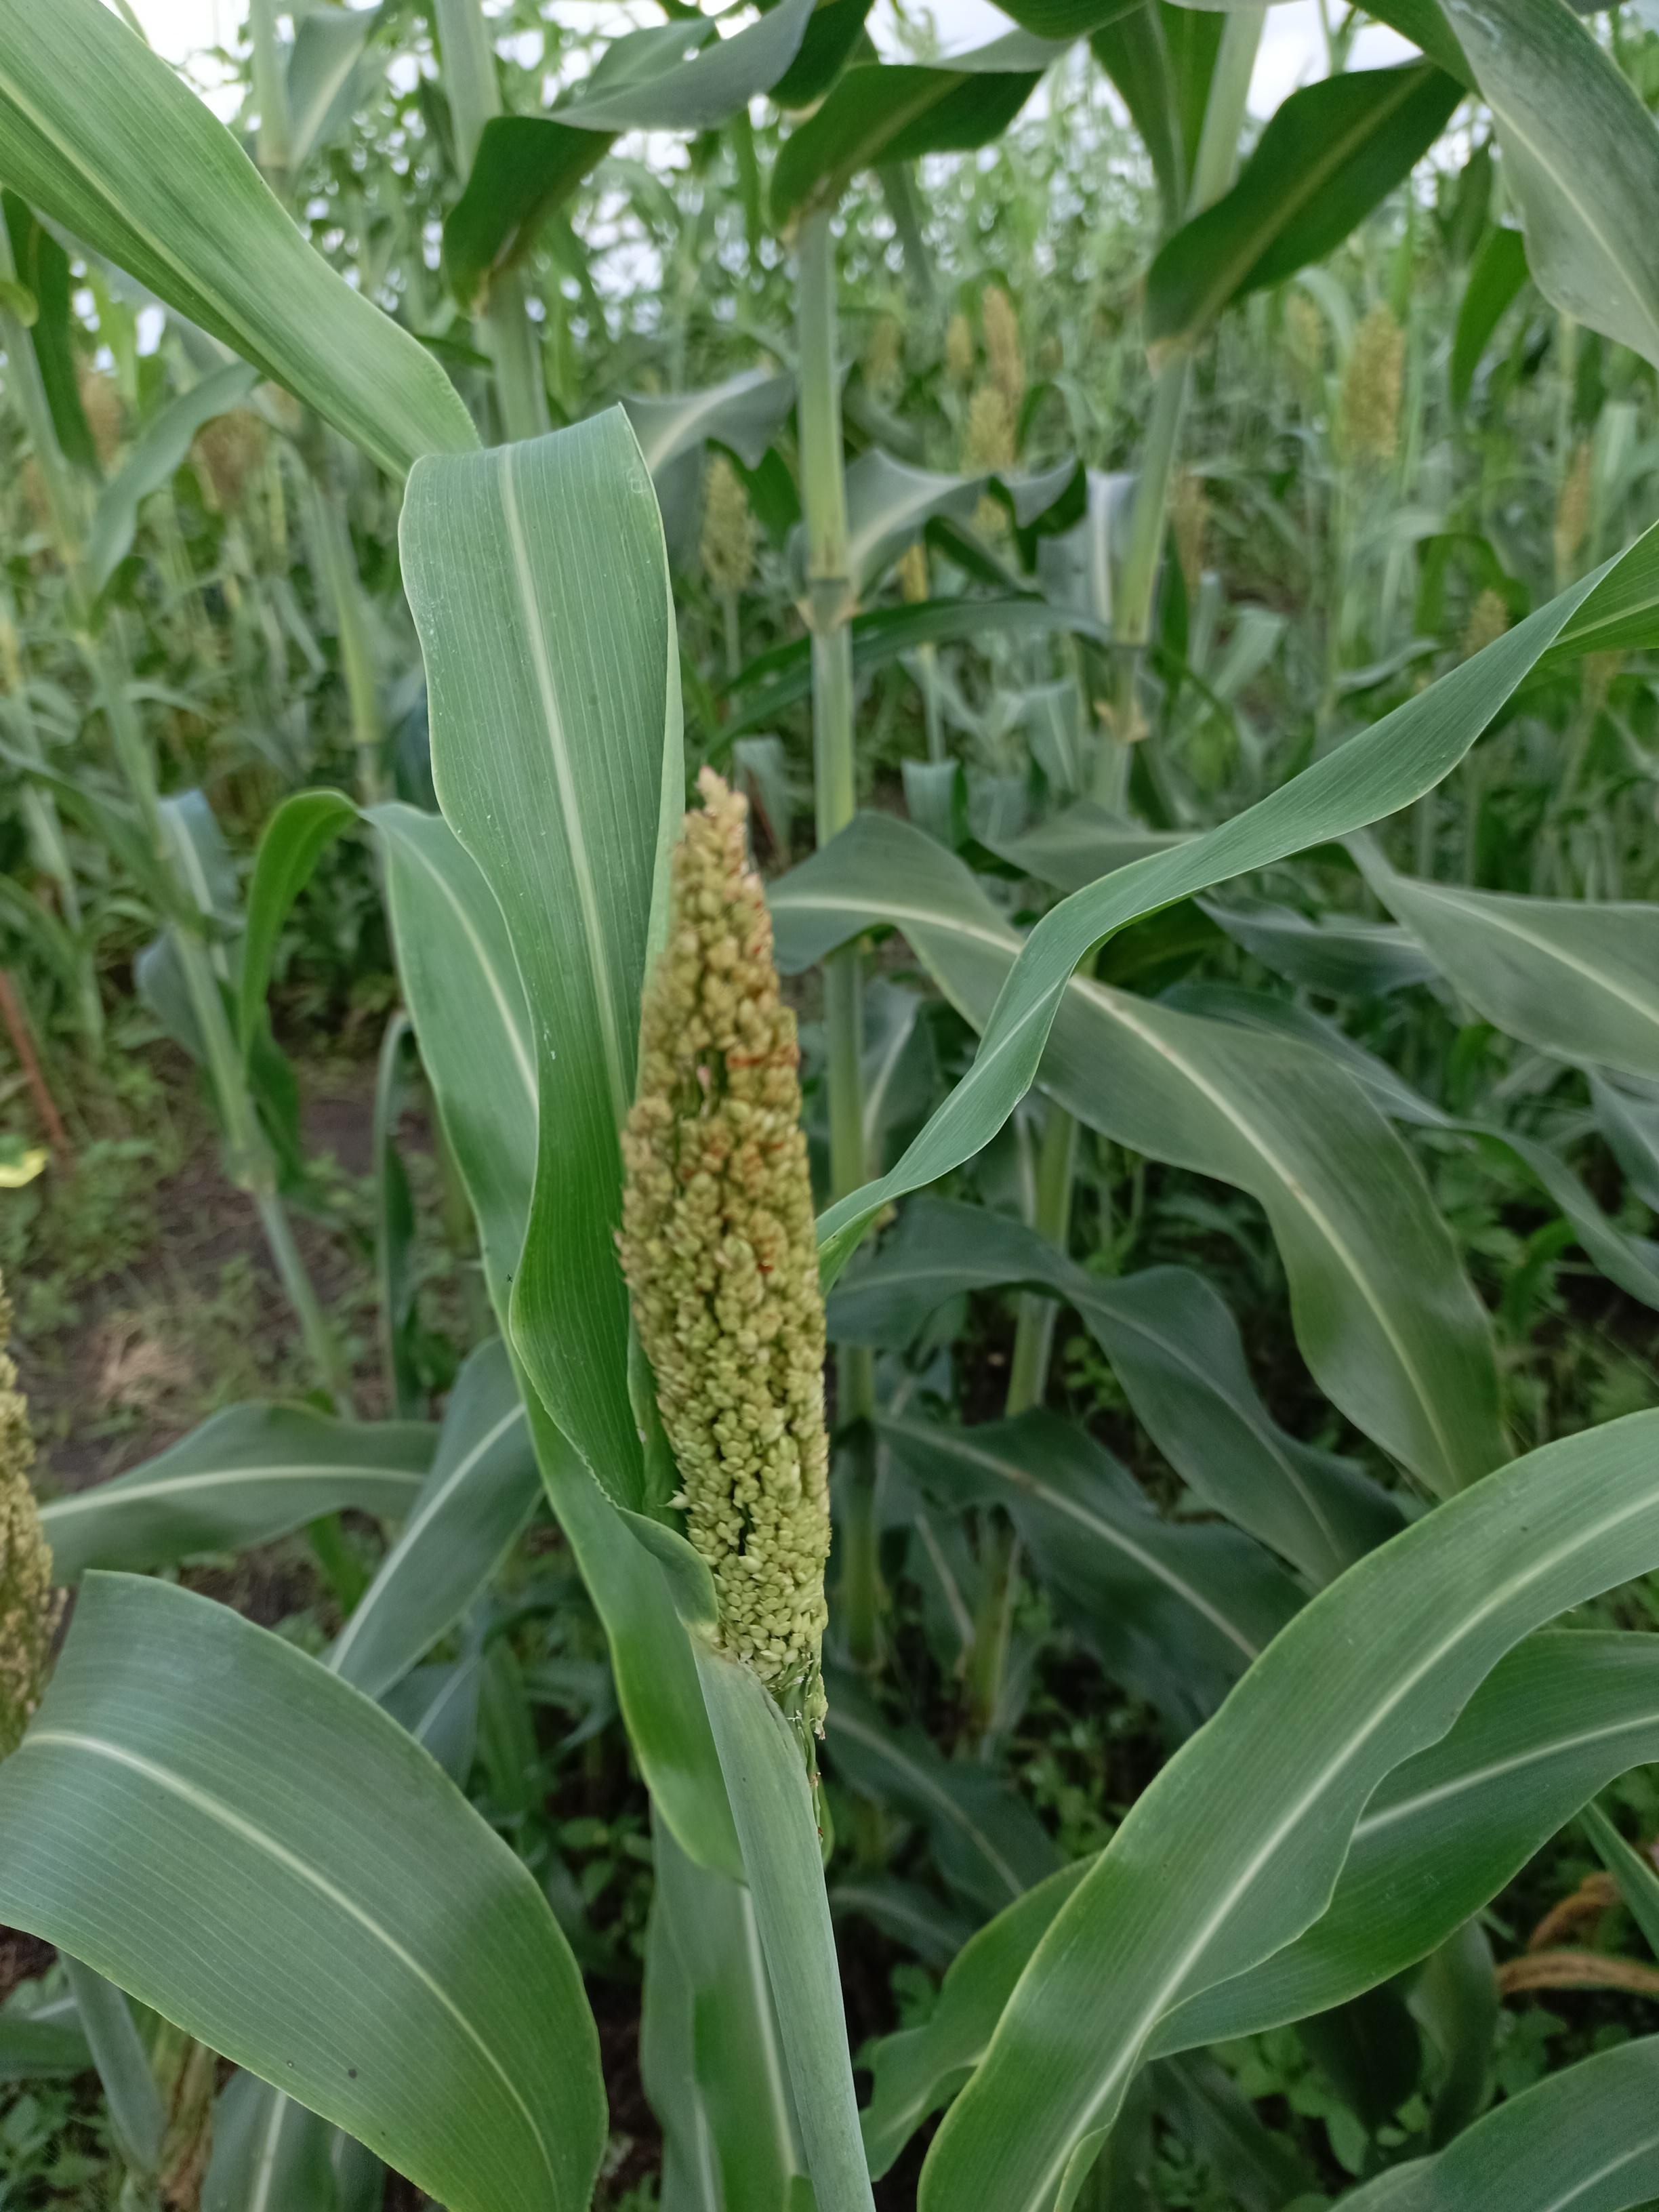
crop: sorghum
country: Tanzania
